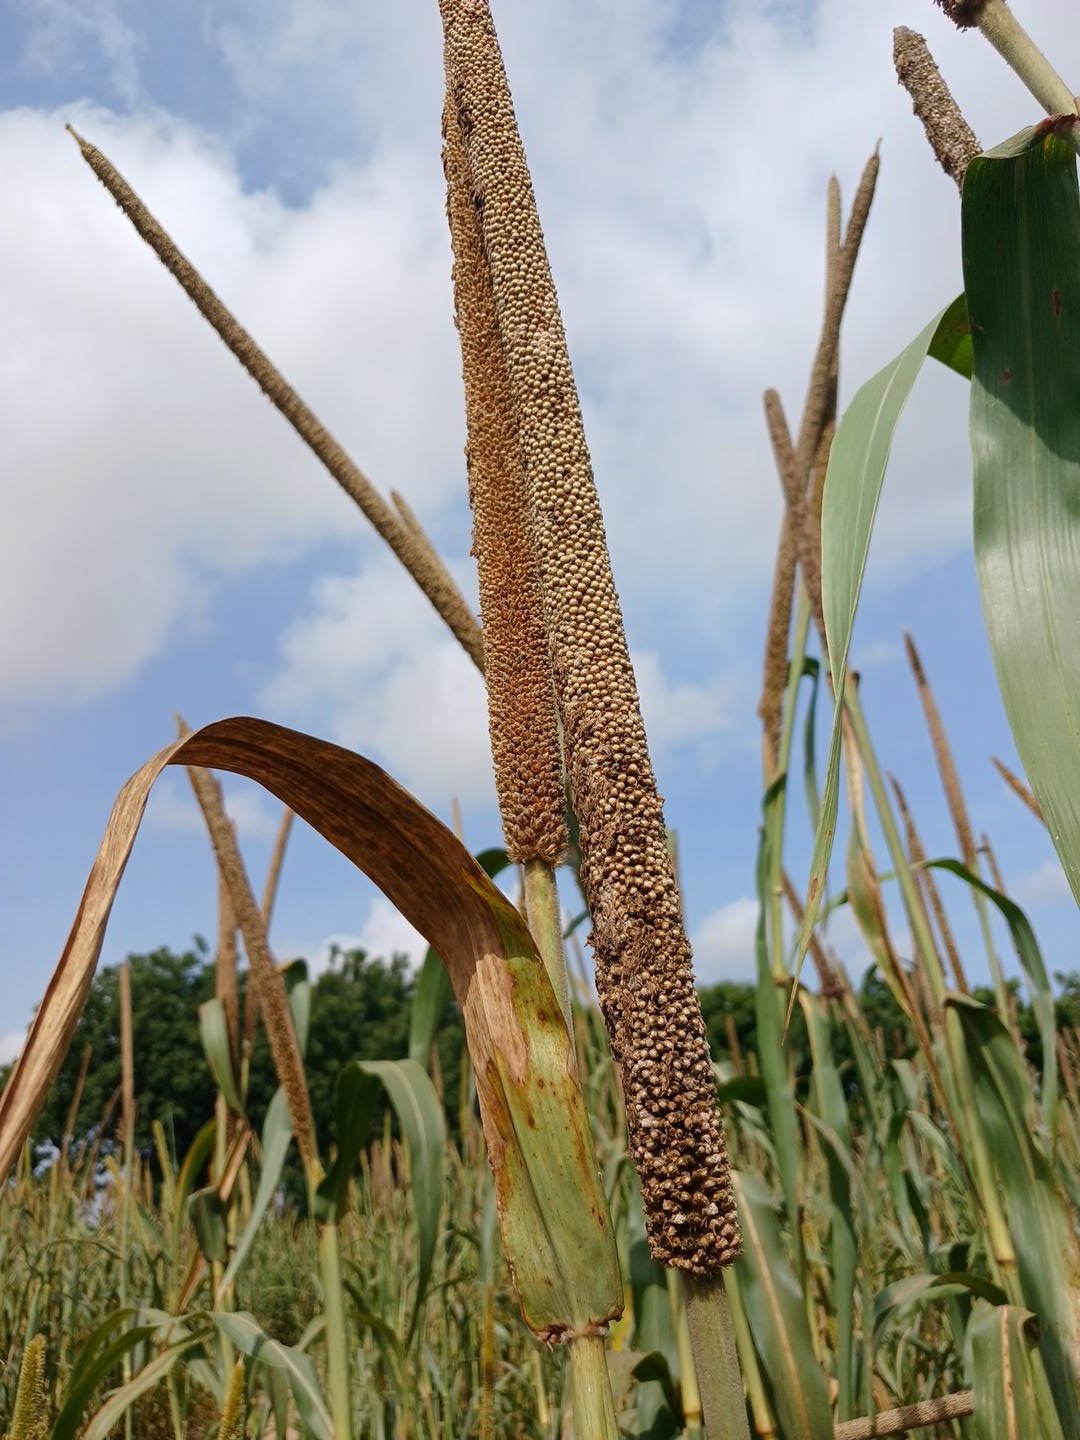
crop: pearl millet
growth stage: maturity
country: Senegal
